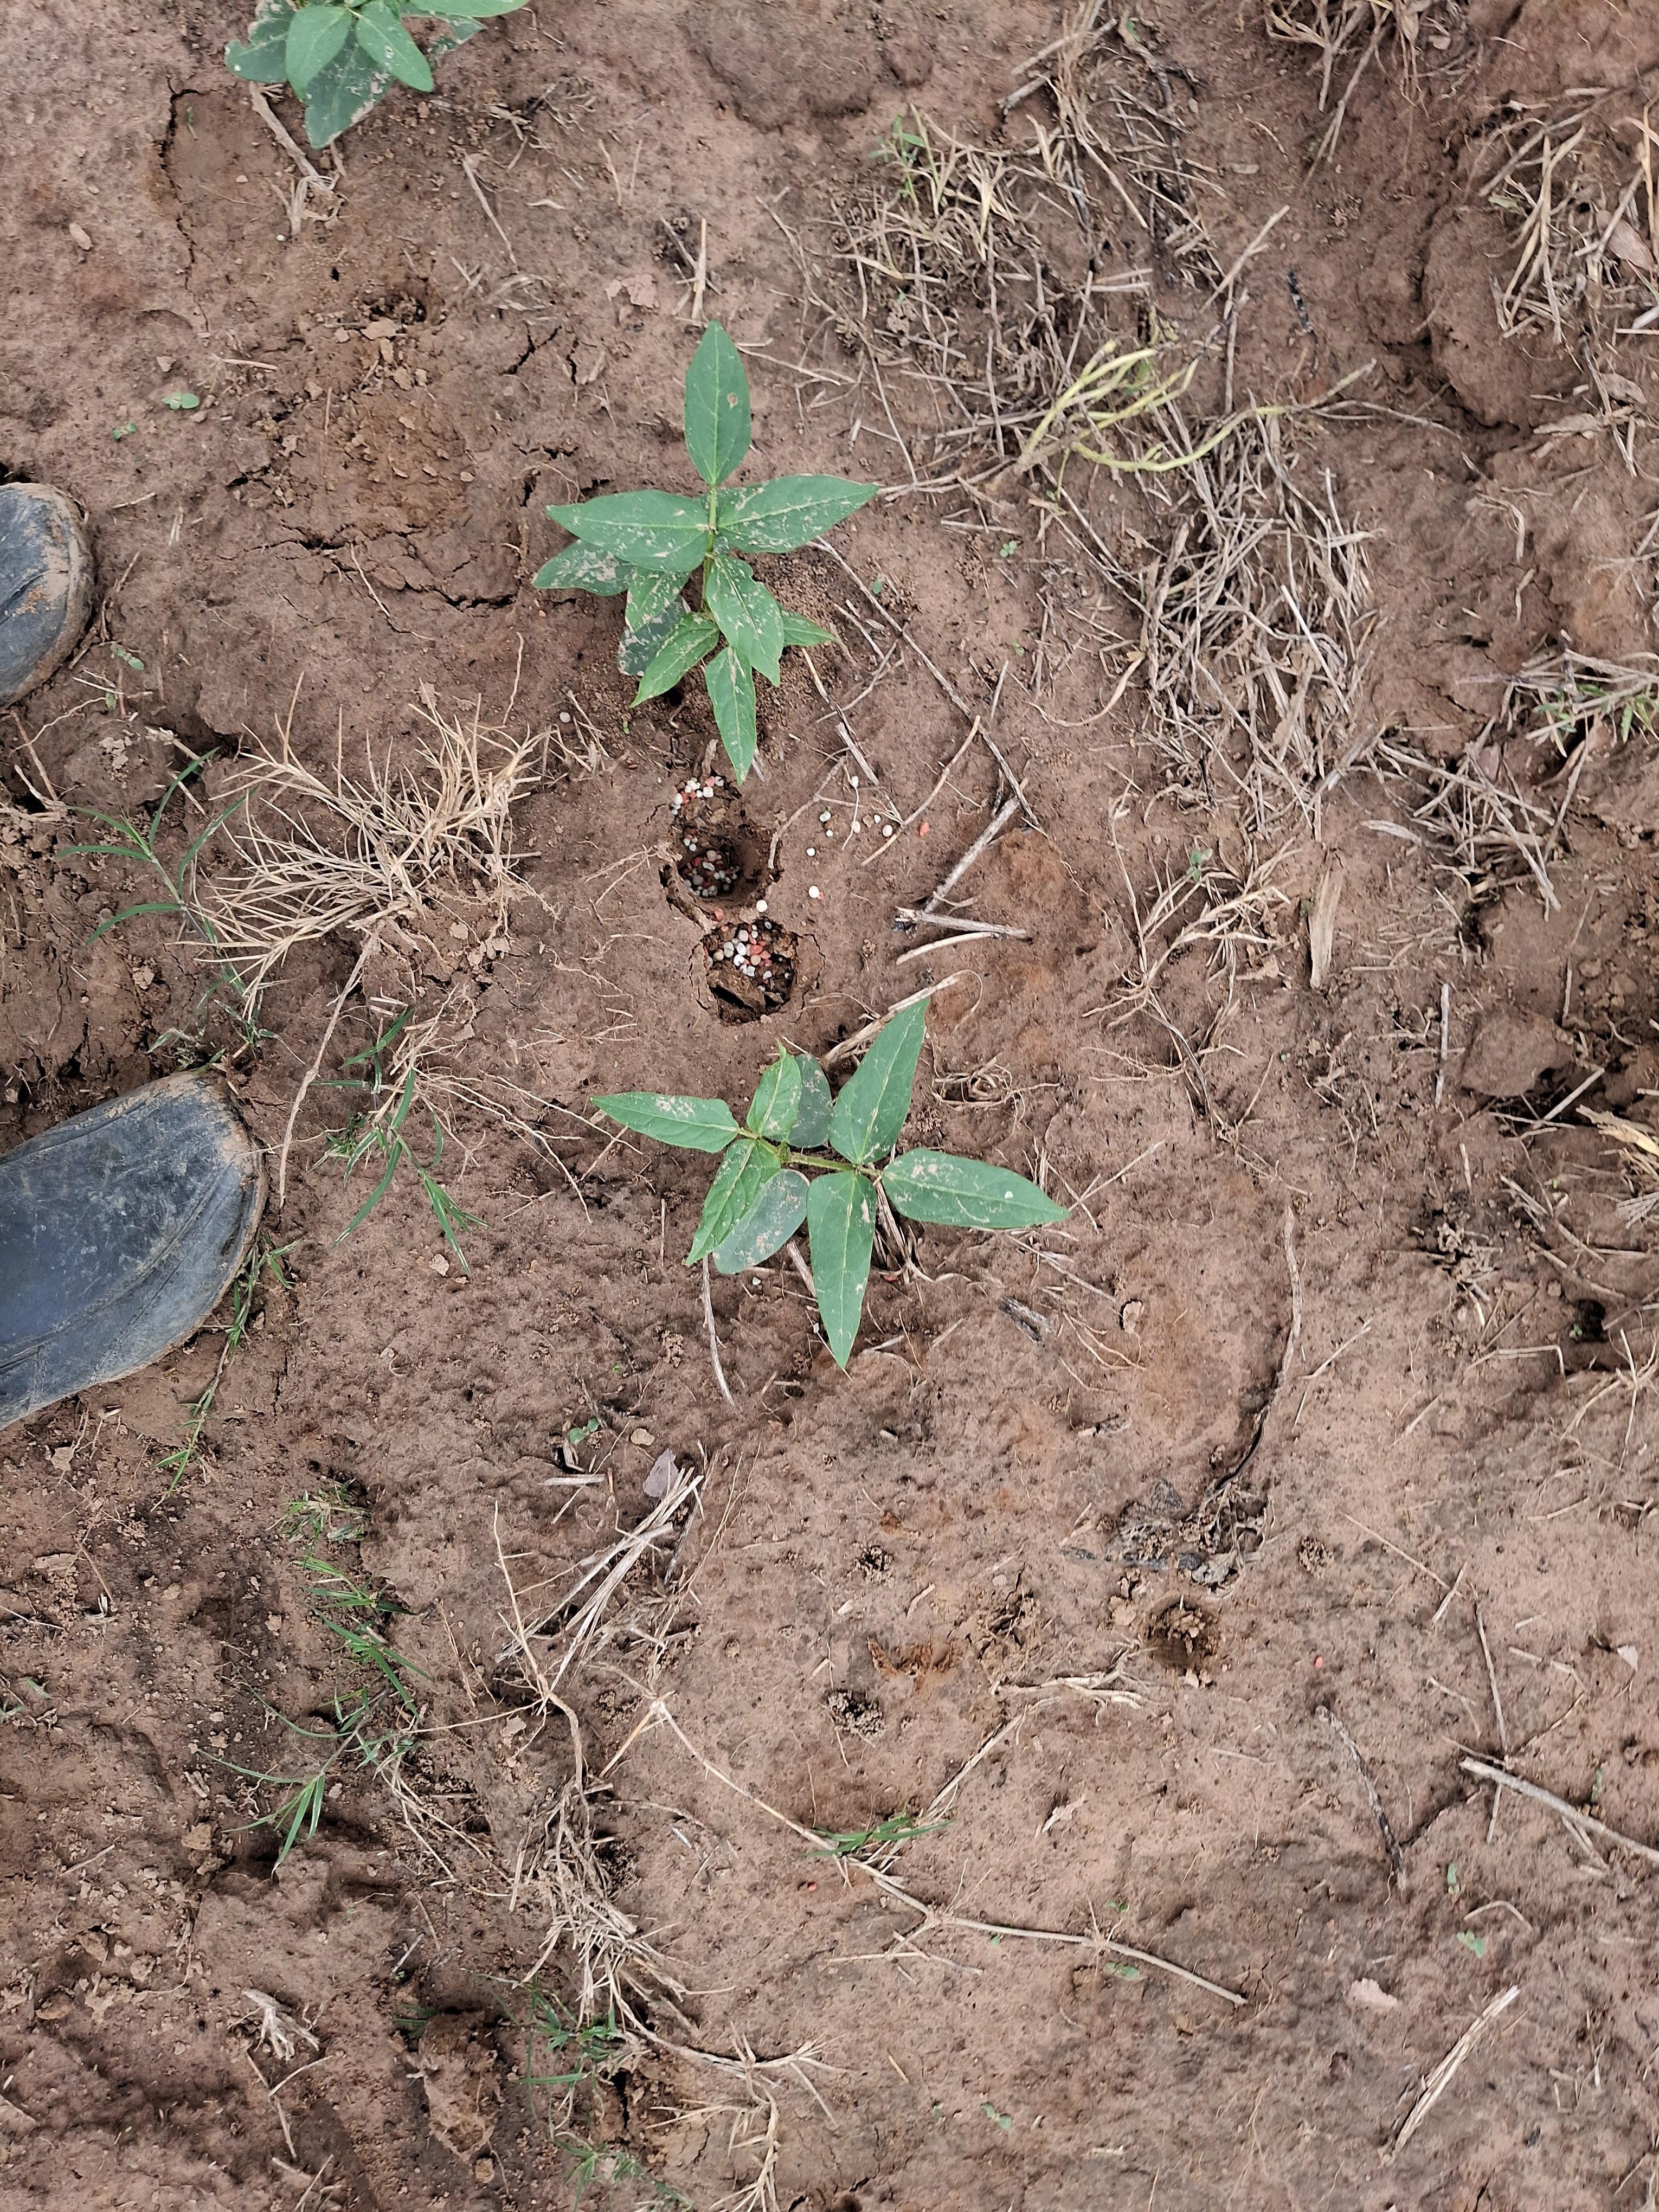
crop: cowpea
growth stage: emergence
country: Nigeria
